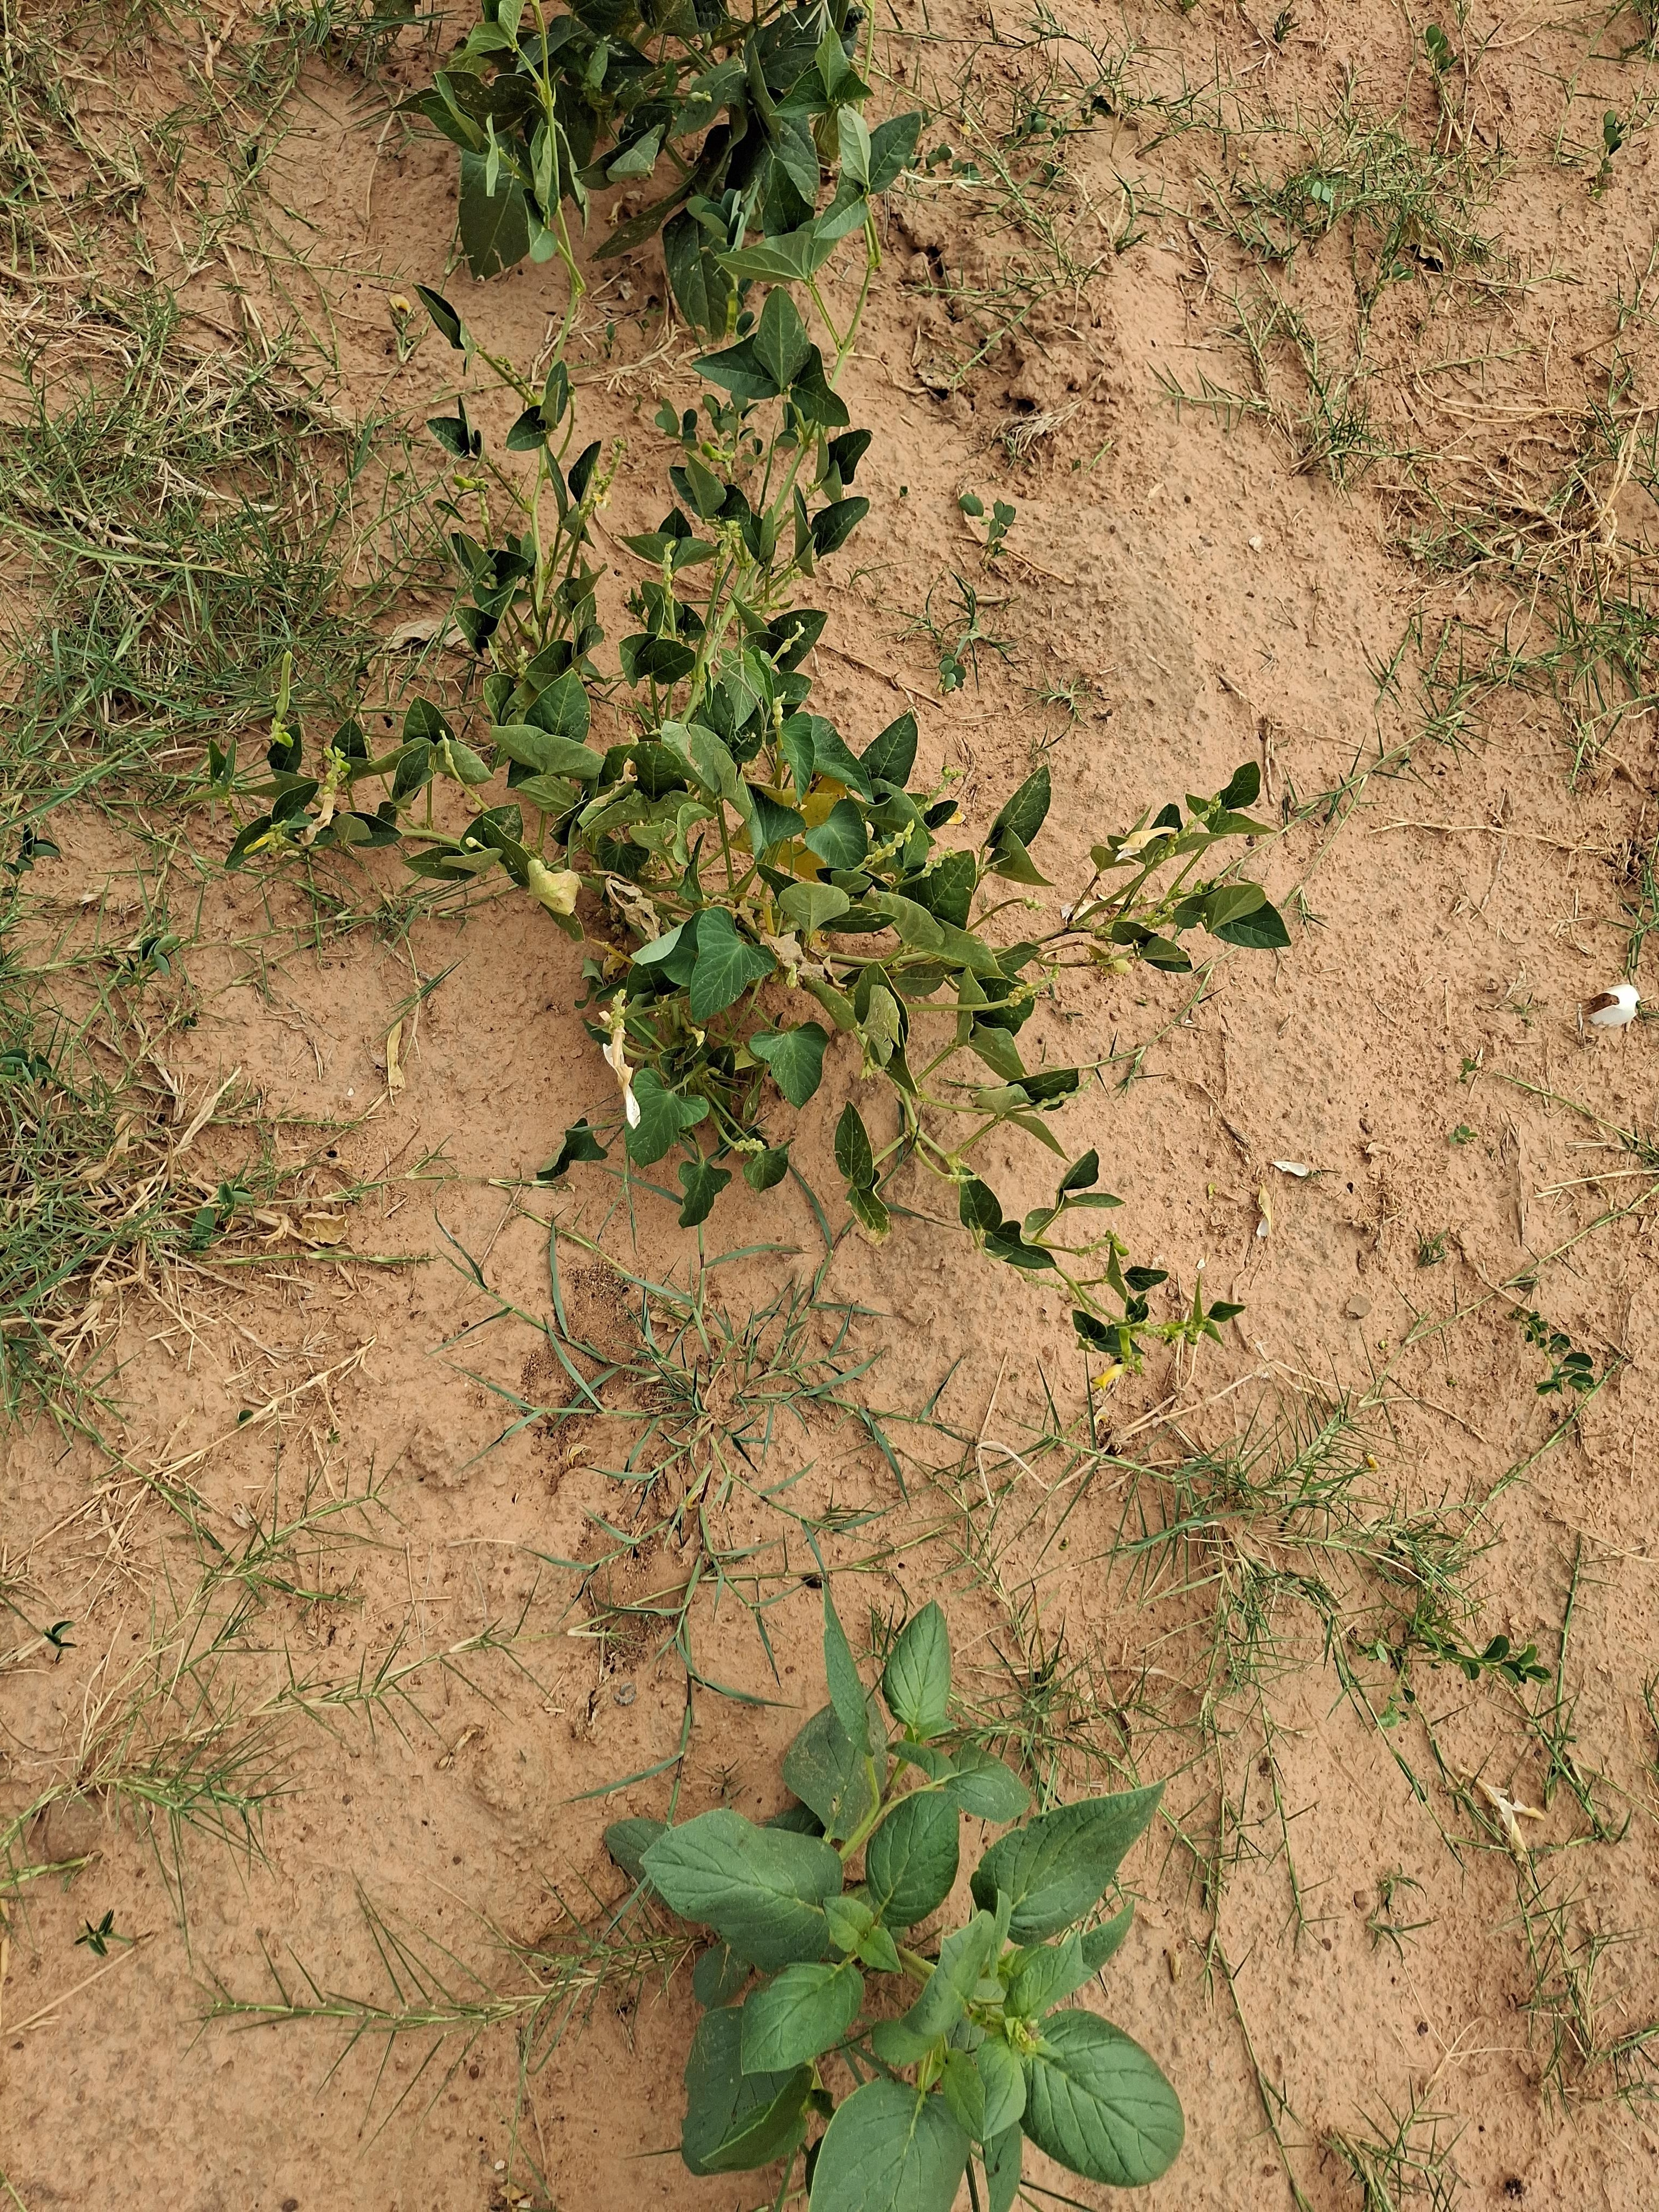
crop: cowpea
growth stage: harvest maturity
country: Nigeria
